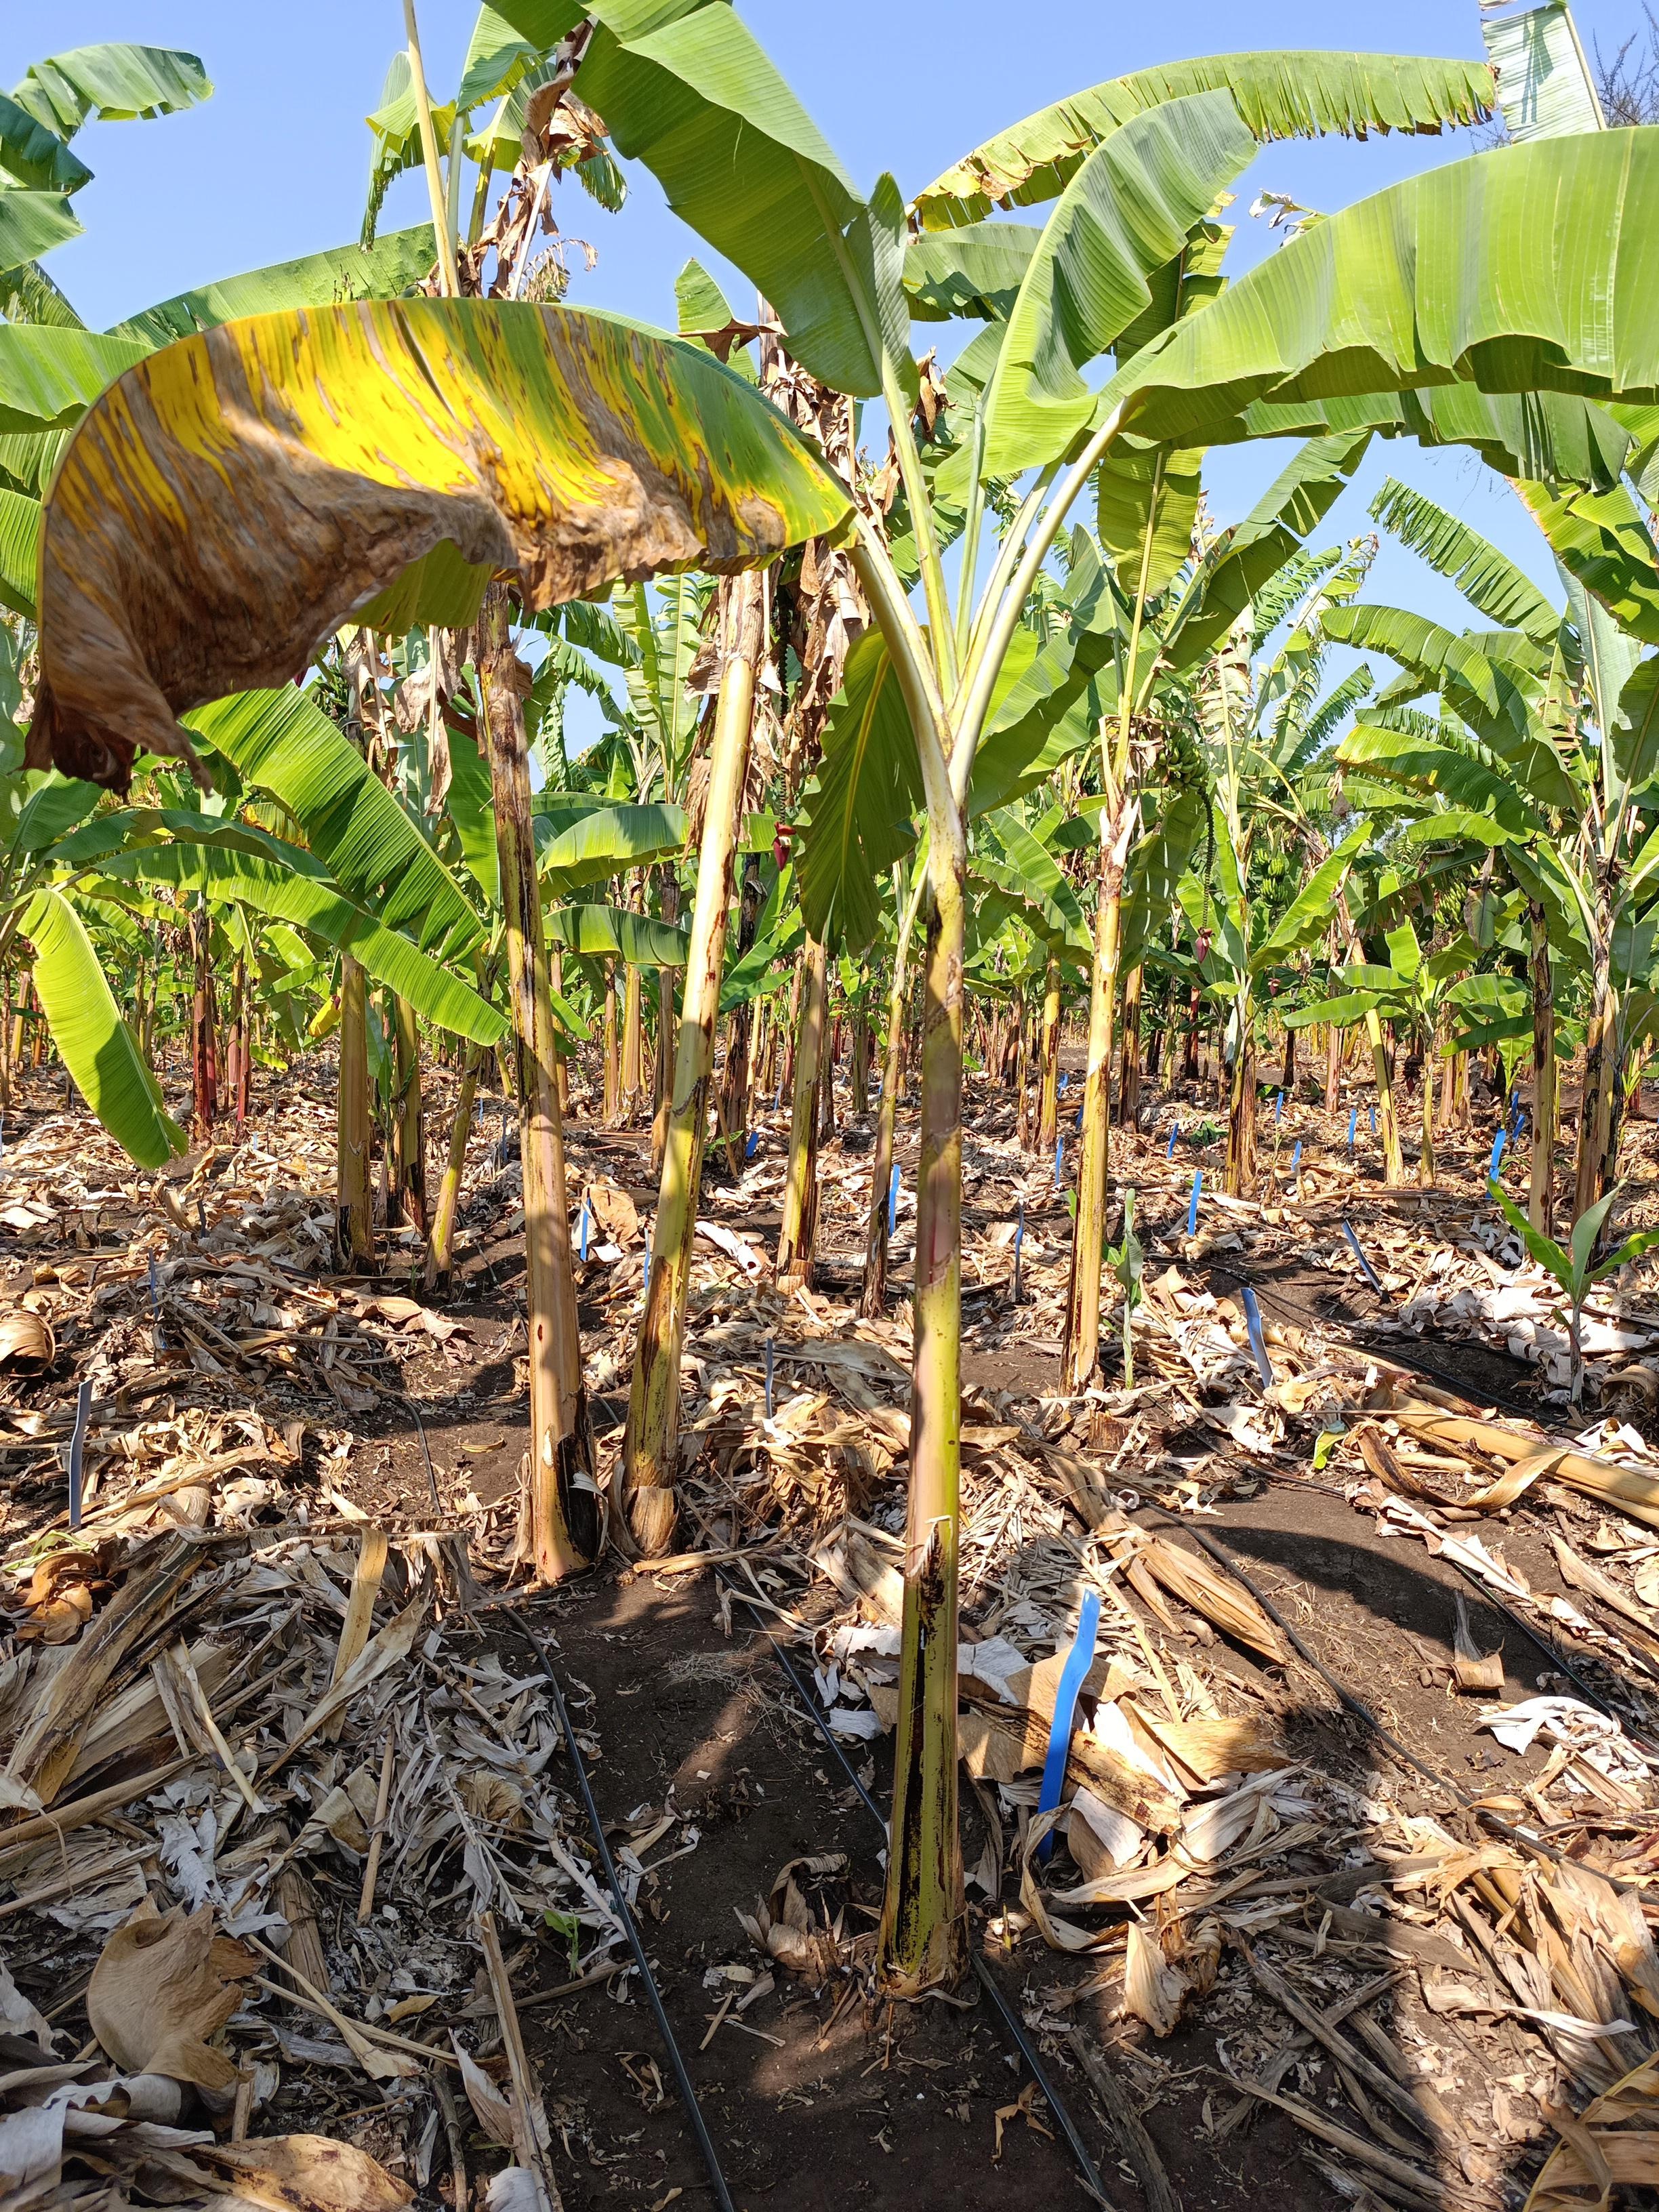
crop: banana
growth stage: vegetative
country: Tanzania
